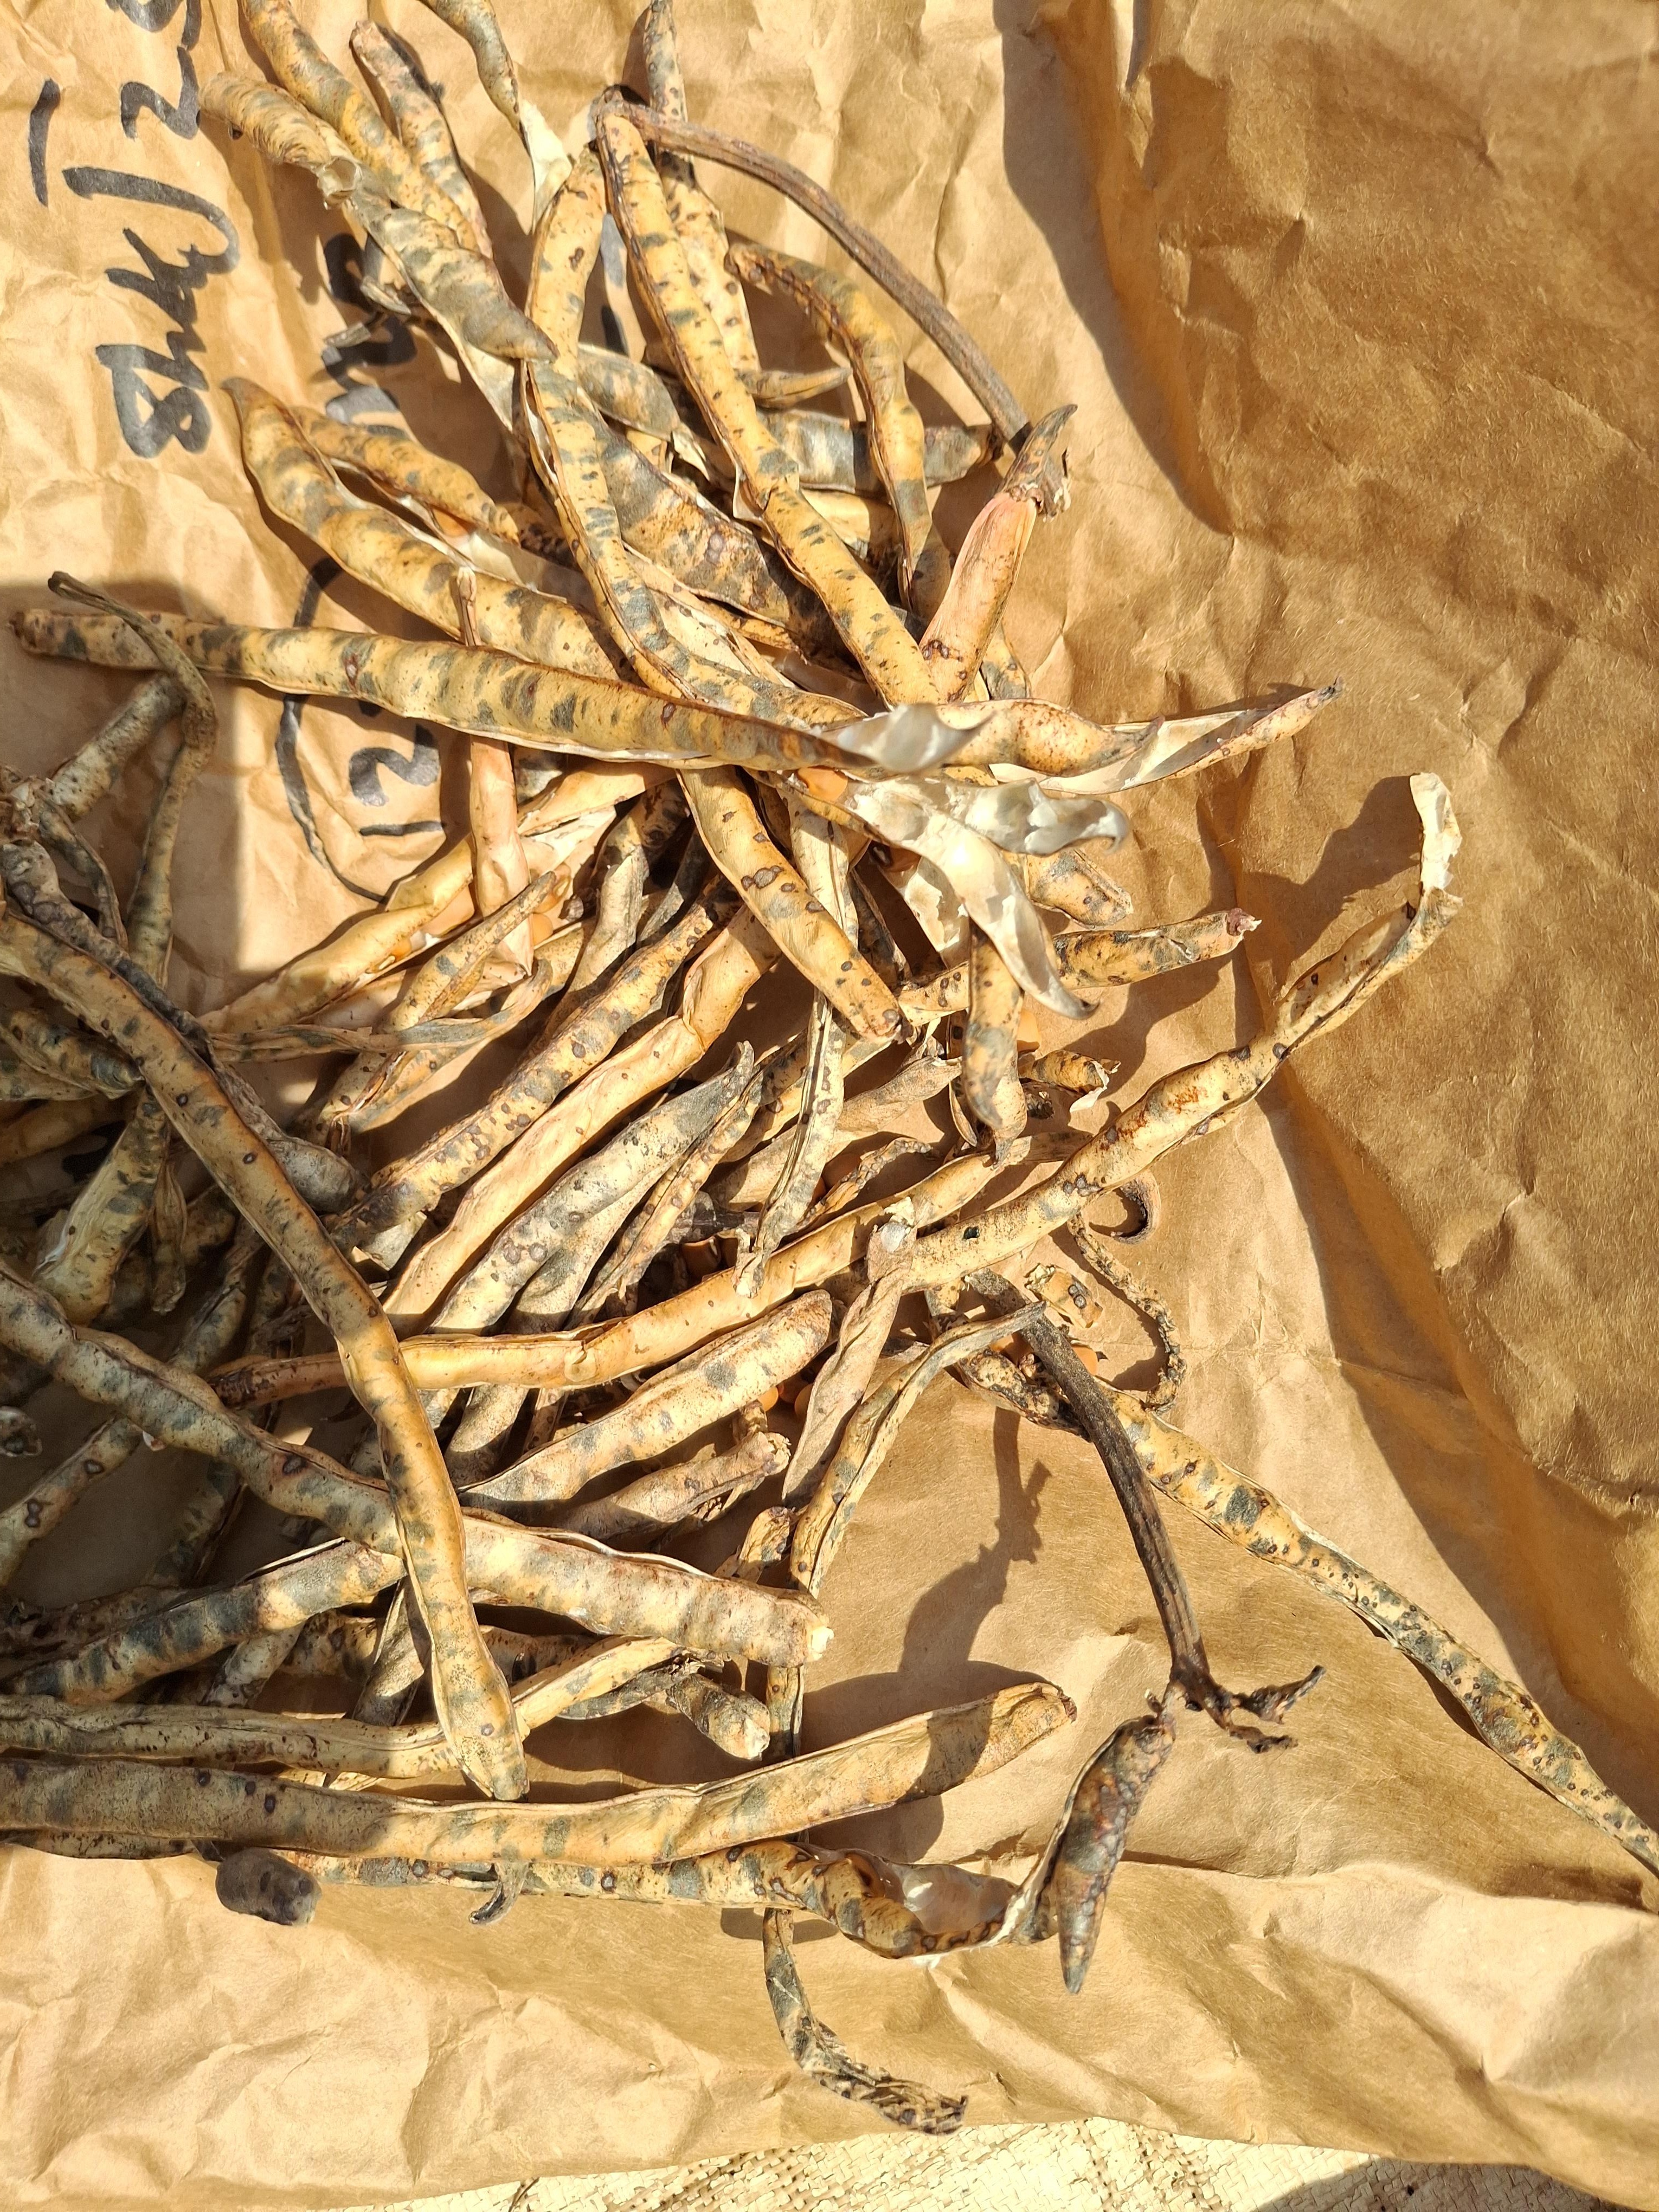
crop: cowpea
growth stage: harvest
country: Nigeria
